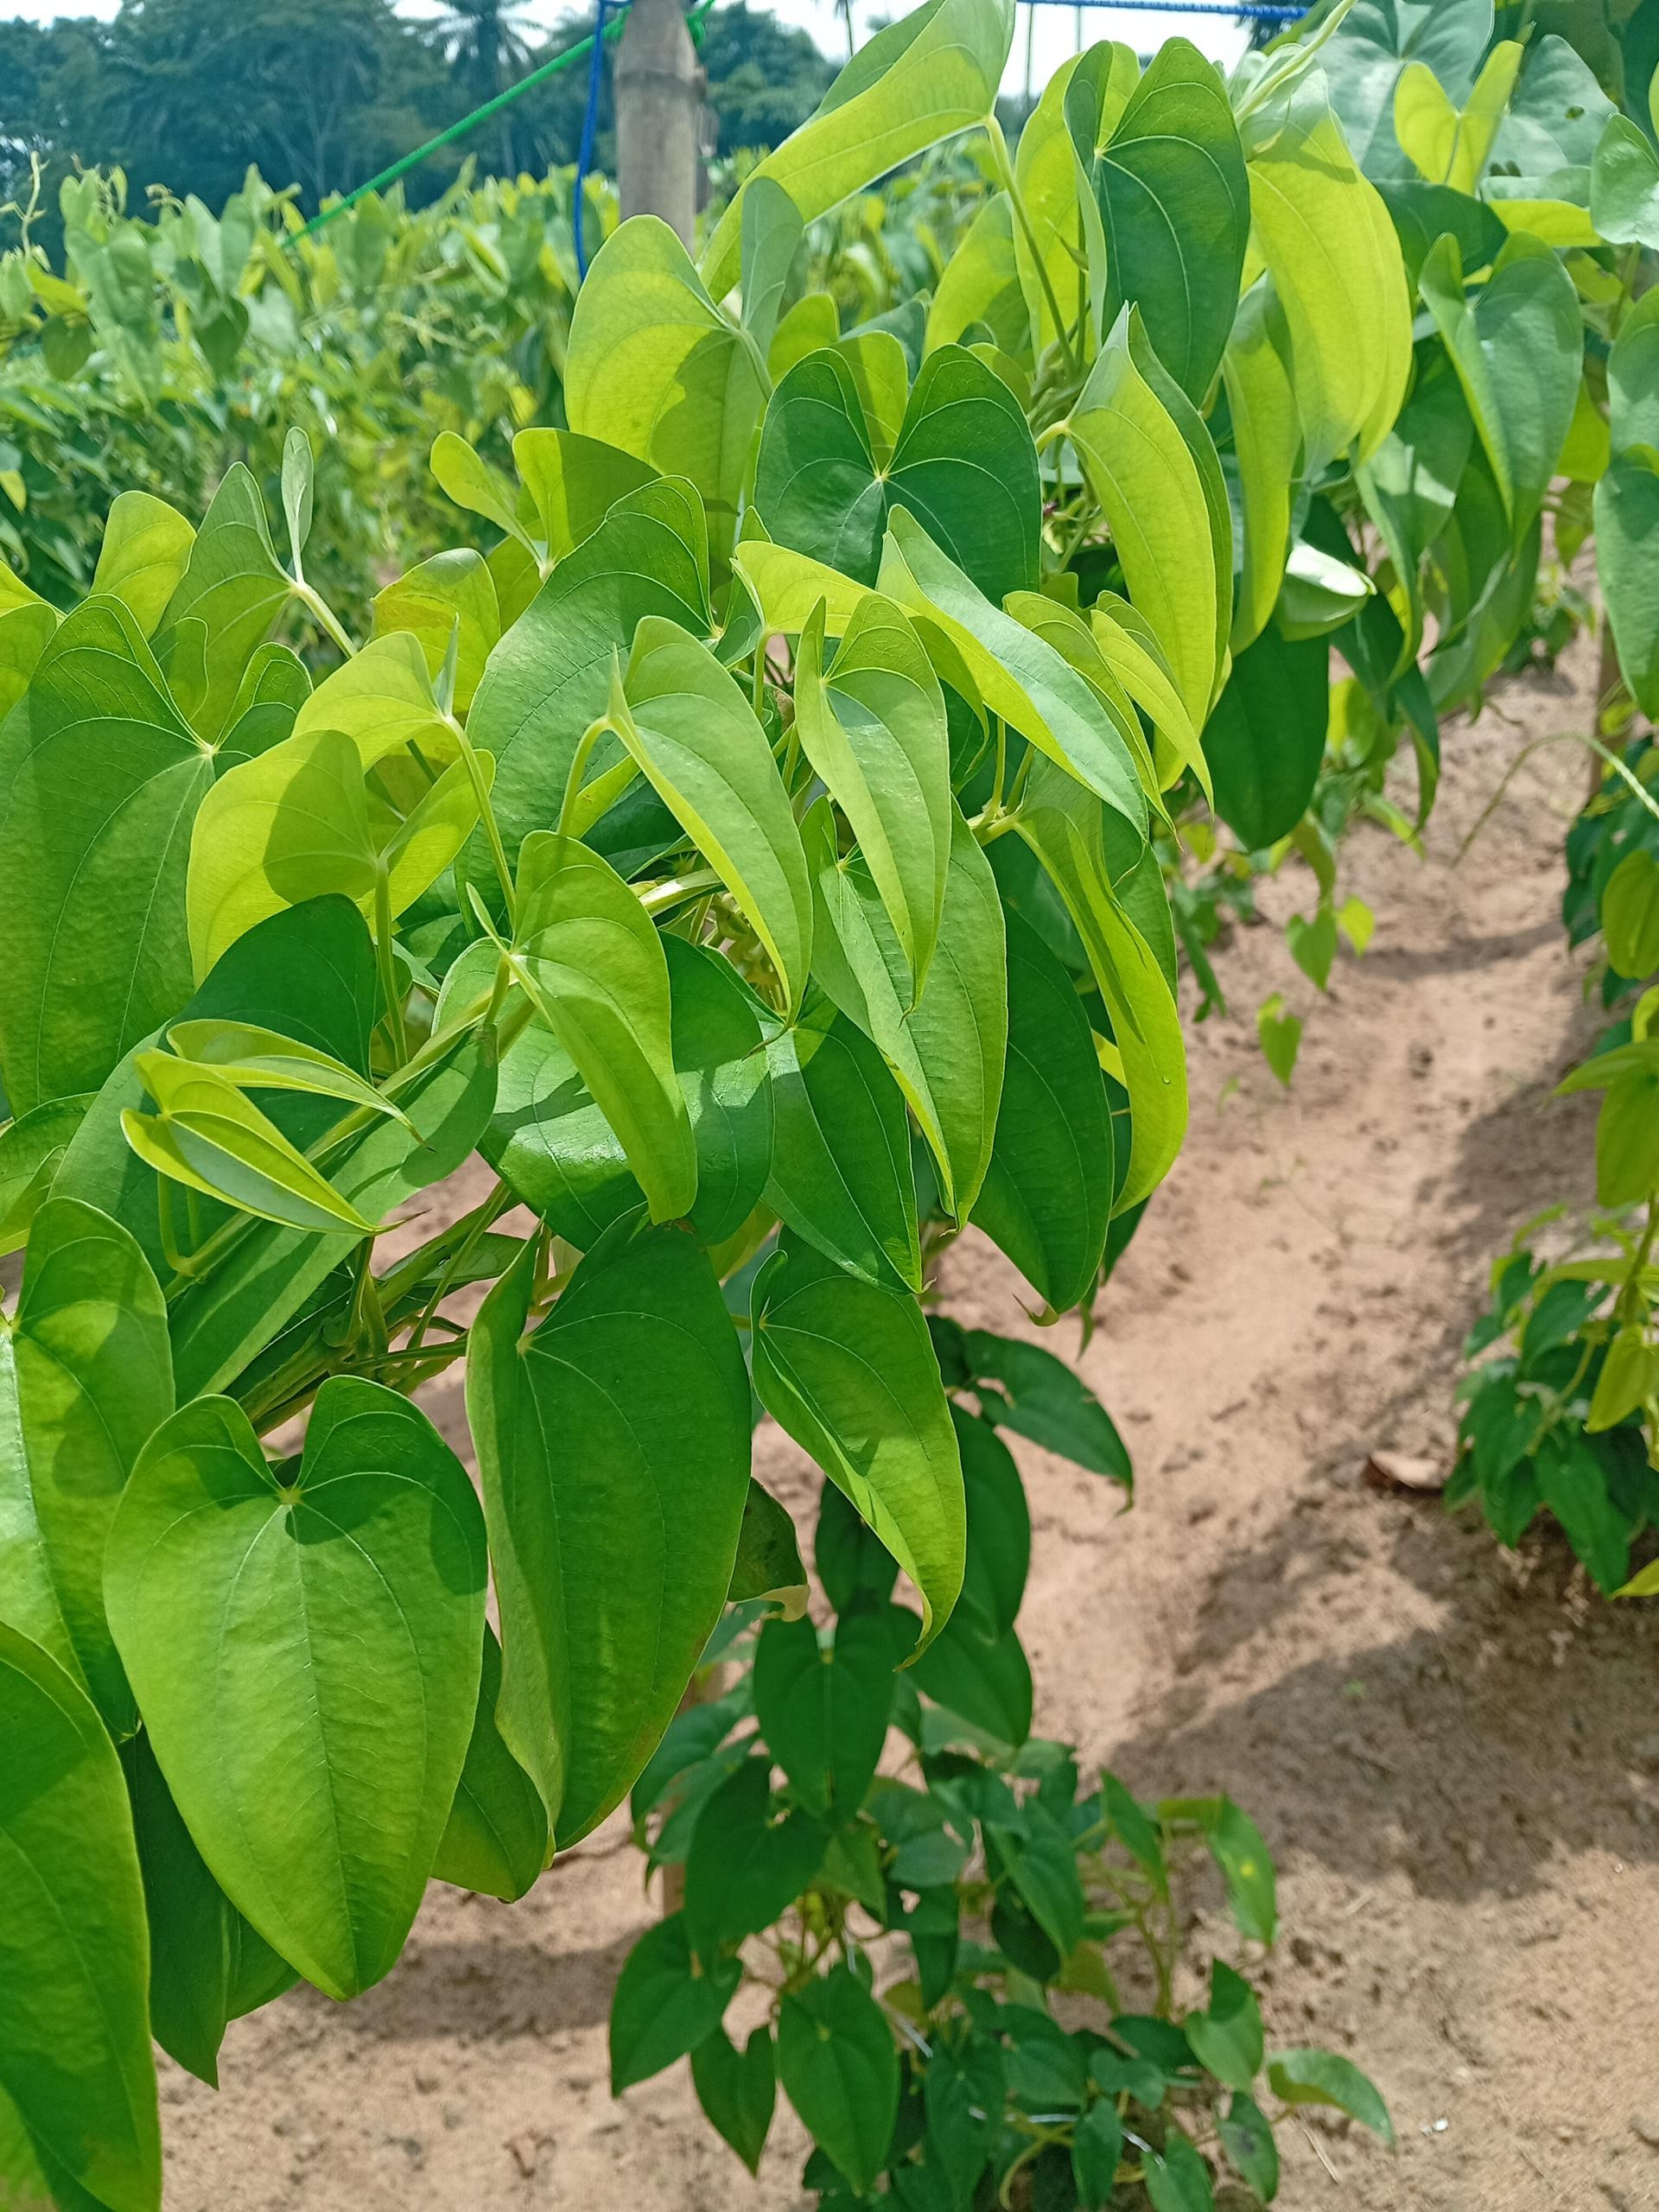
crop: yam
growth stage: vegetative
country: Nigeria
